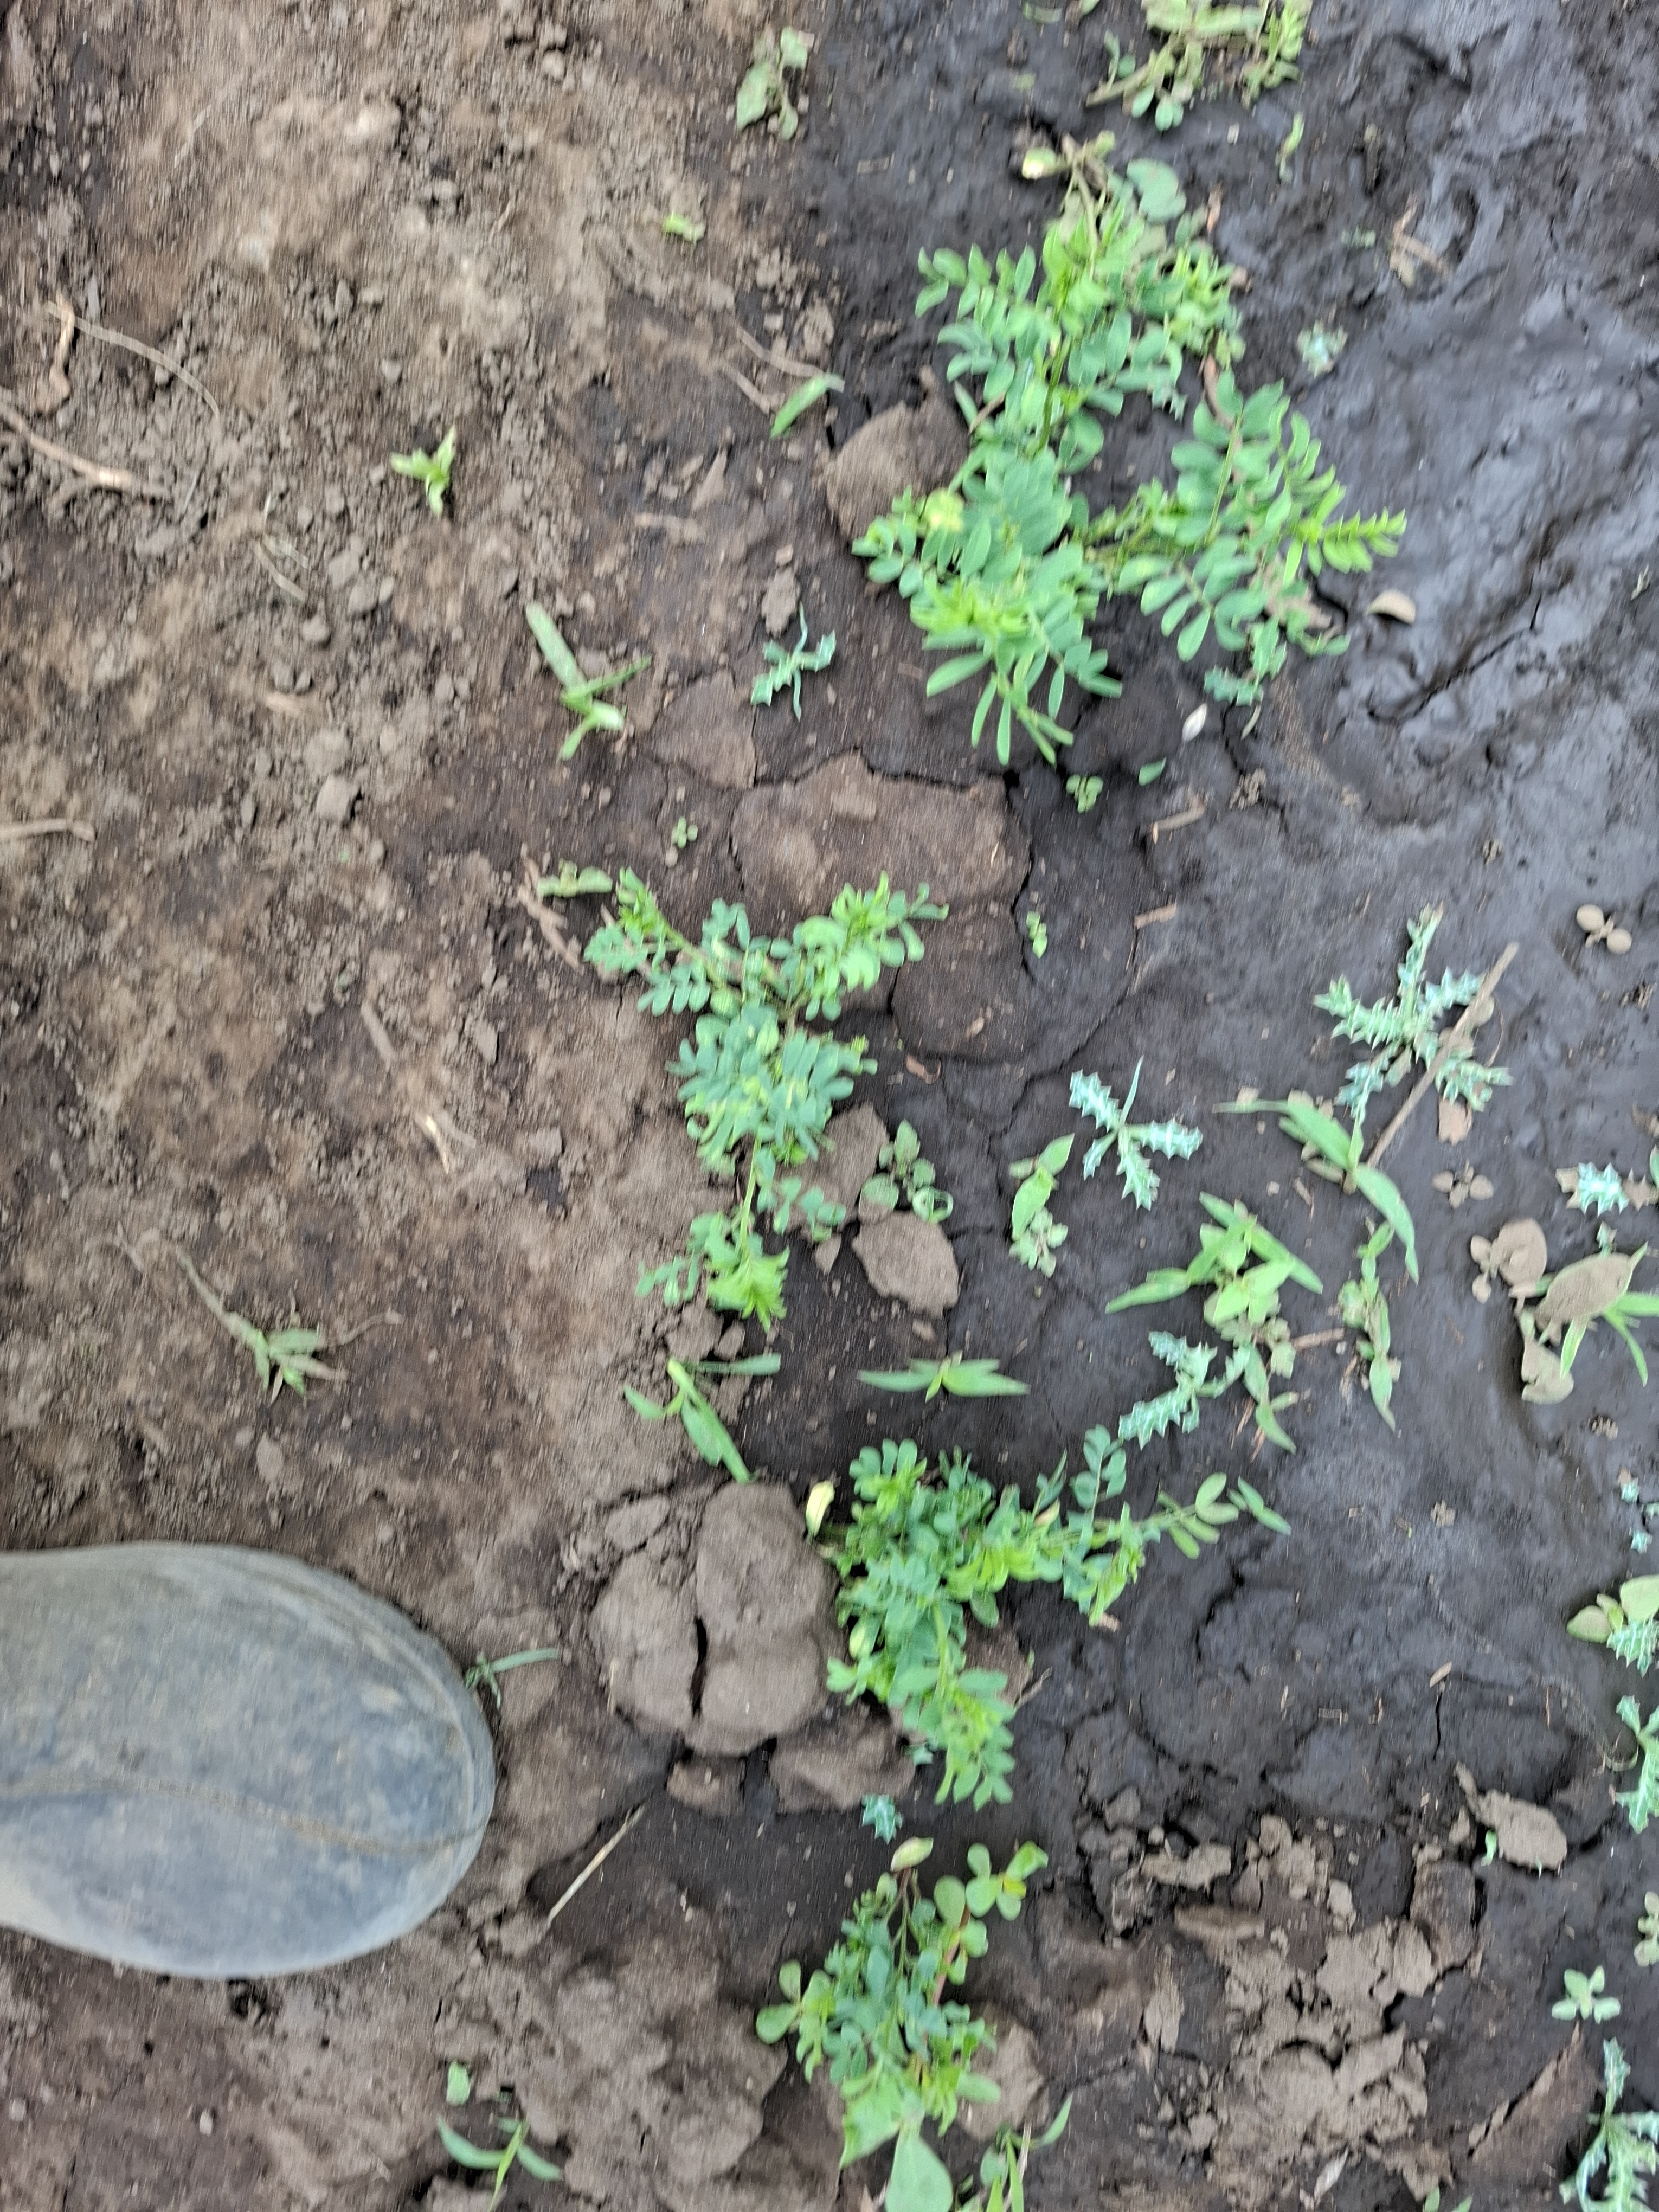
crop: lentil
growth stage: vegetative
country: Tanzania
